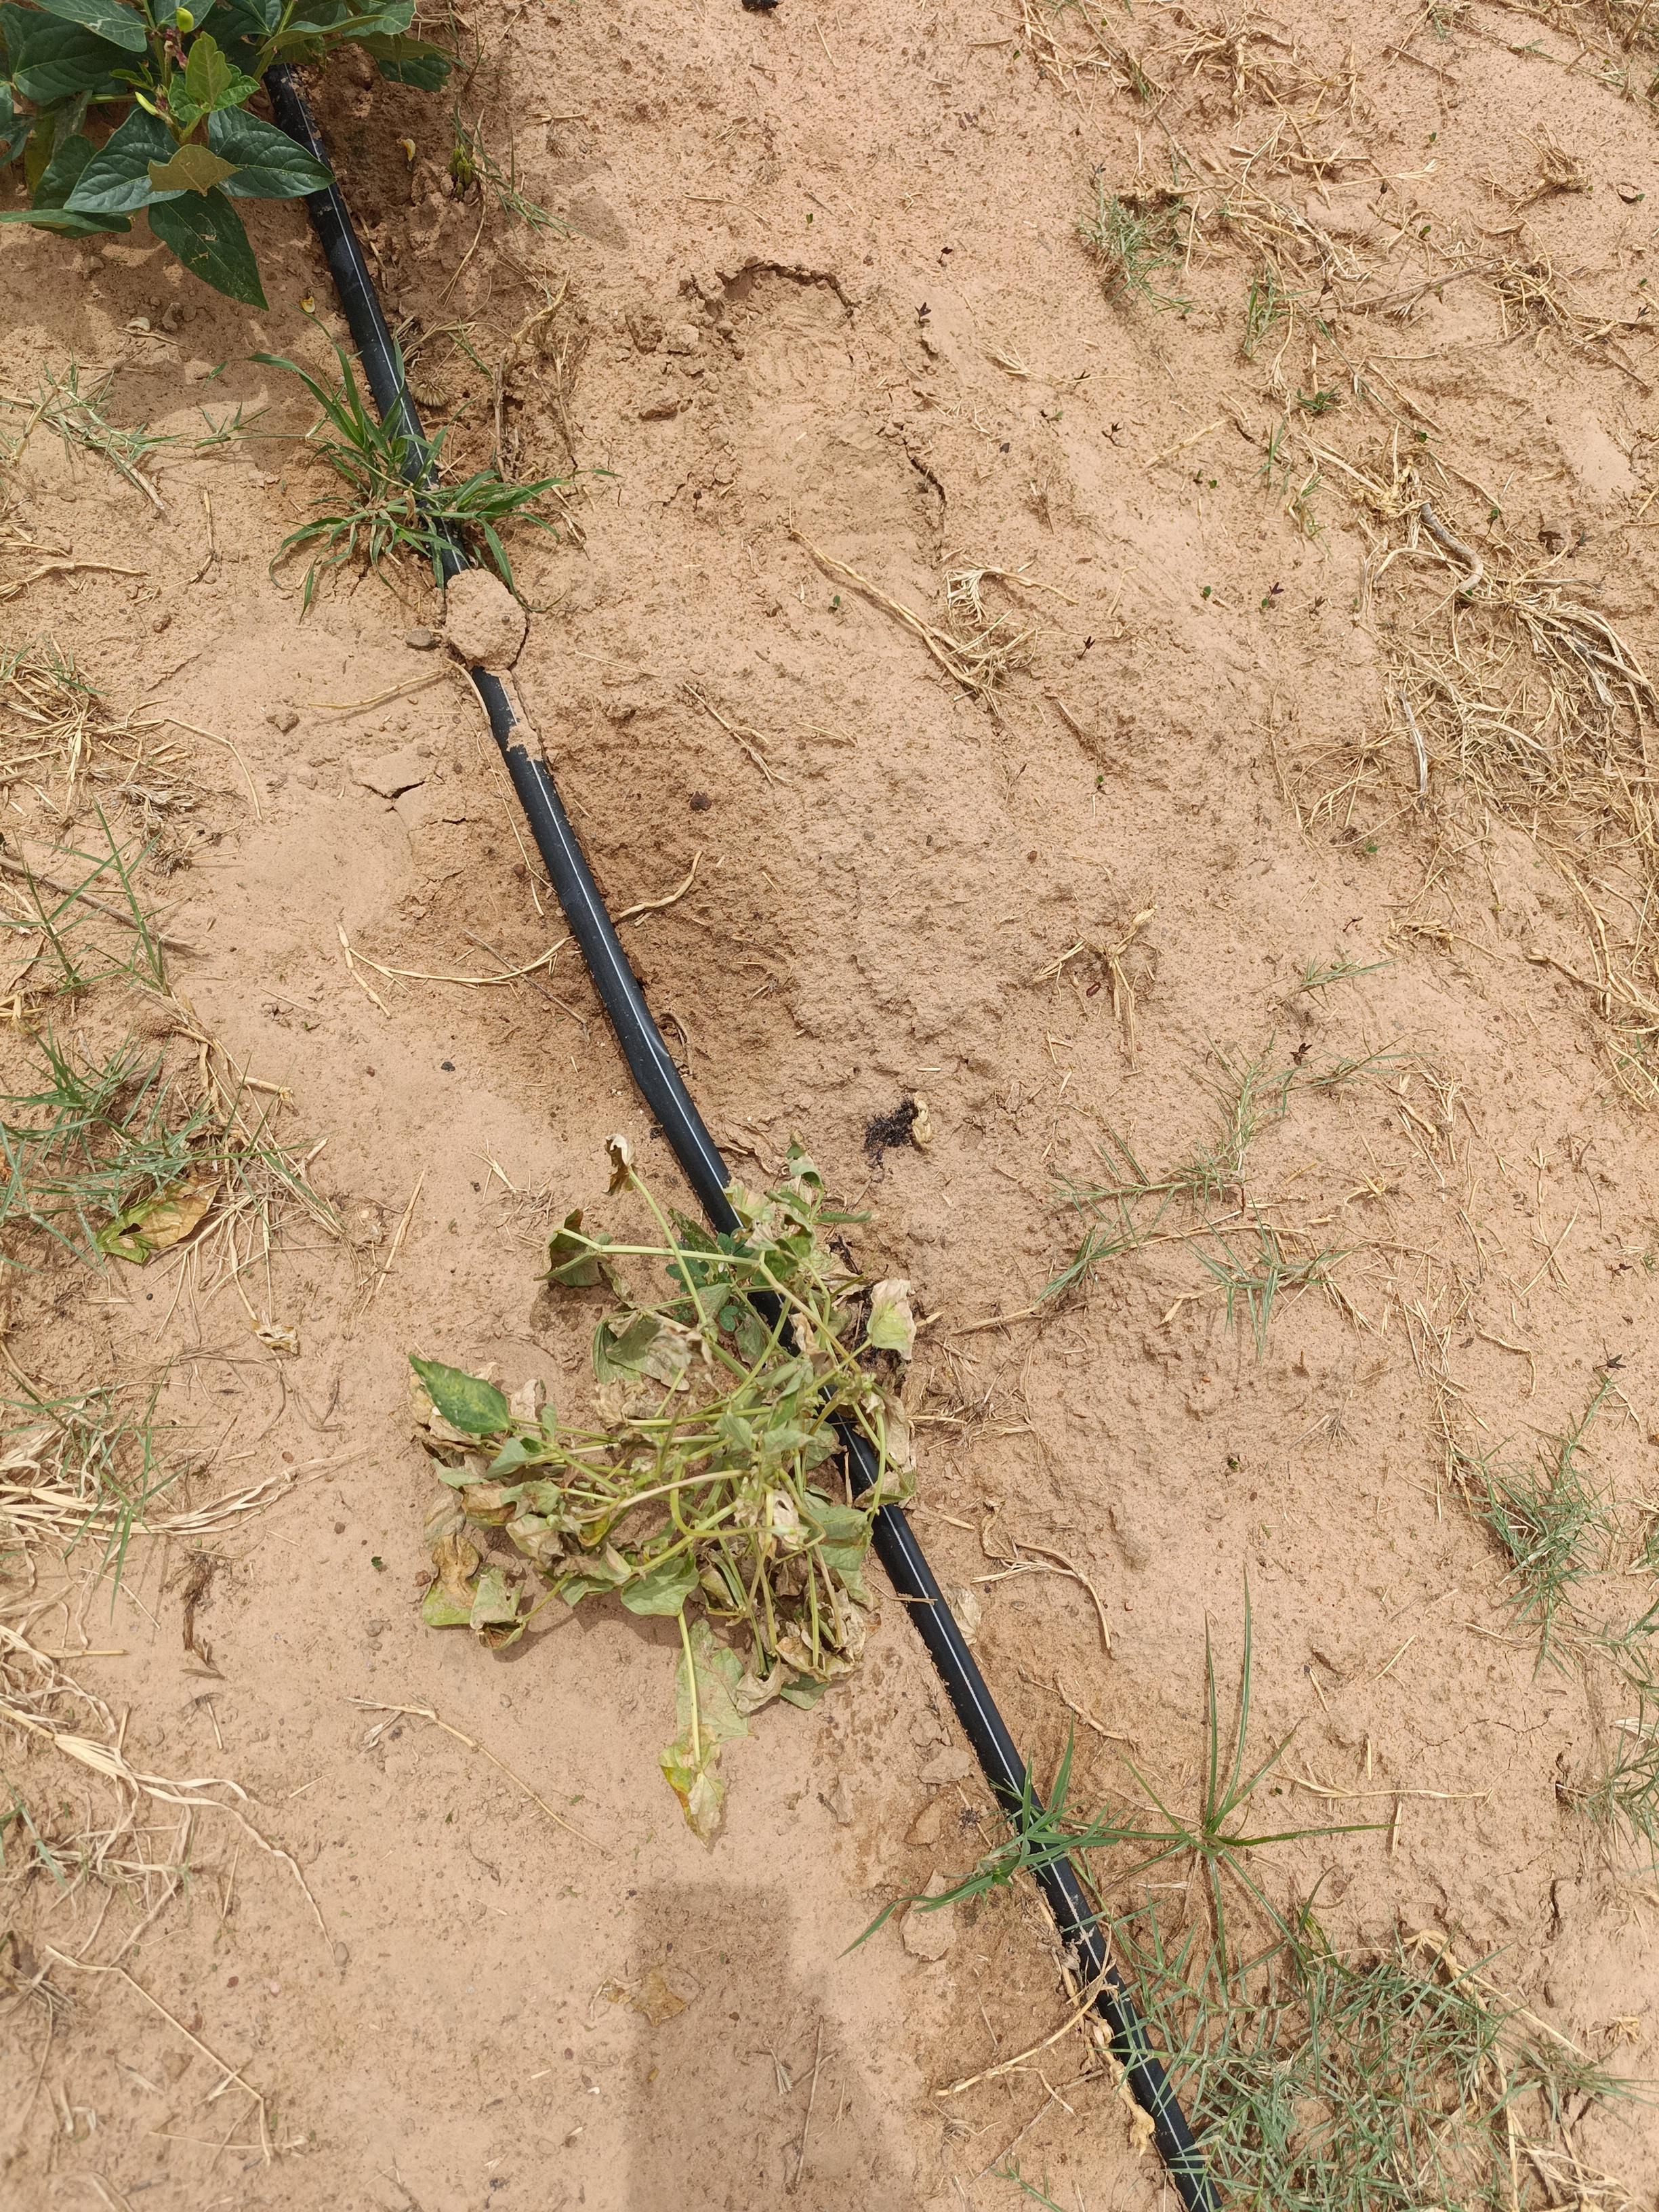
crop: cowpea
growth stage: flowering
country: Nigeria
